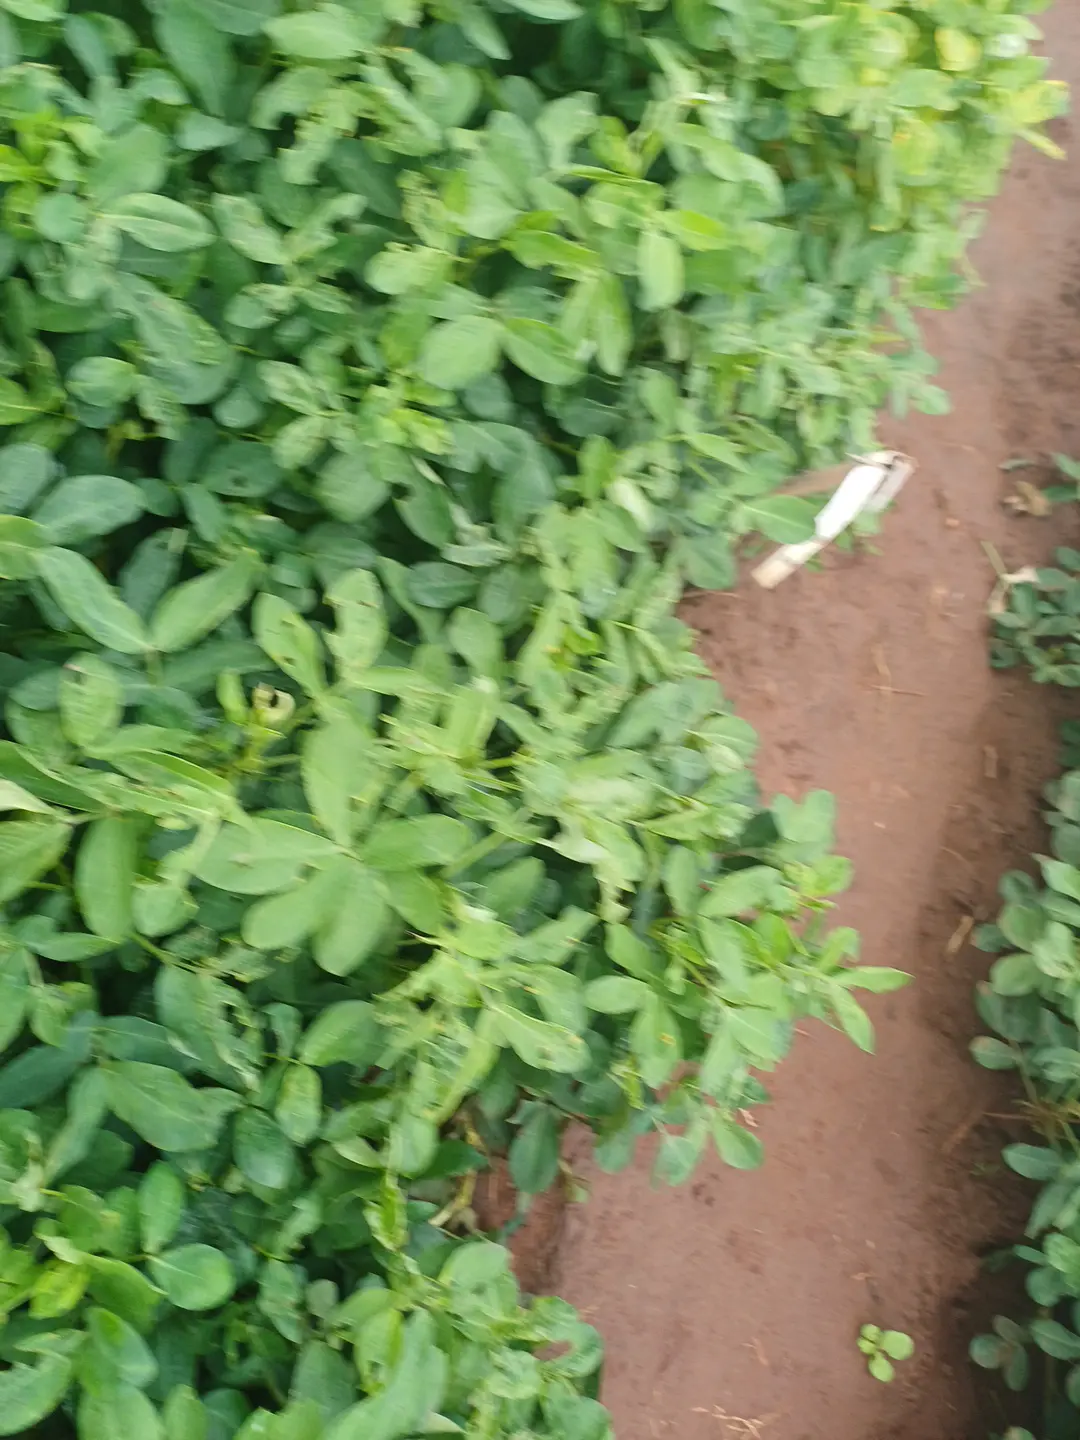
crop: groundnut
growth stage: pegging
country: Kenya
